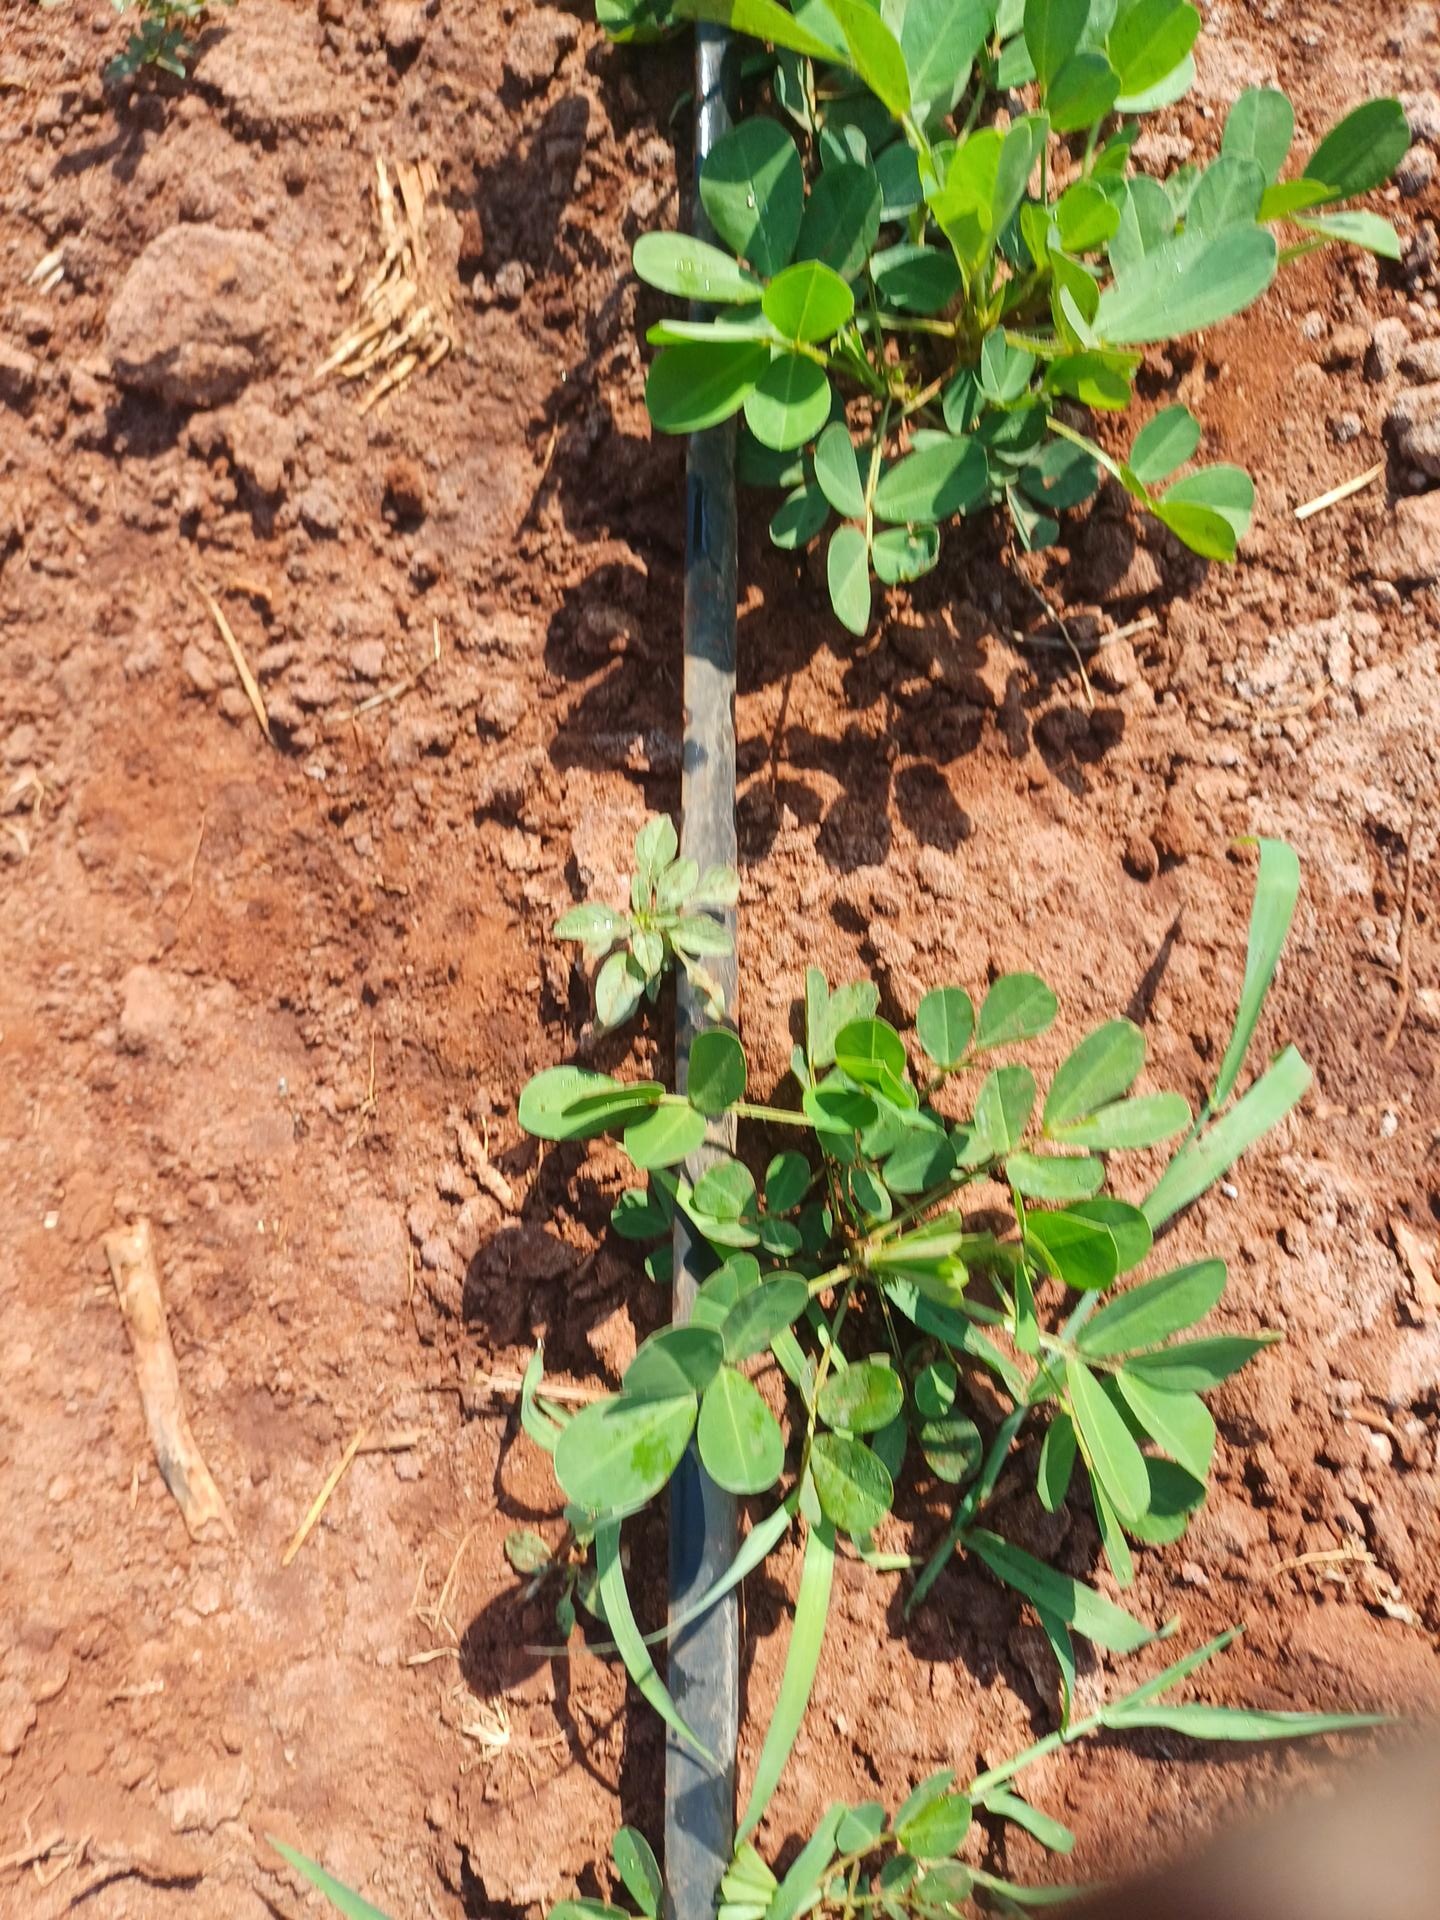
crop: groundnut
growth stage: vegetative
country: Kenya
